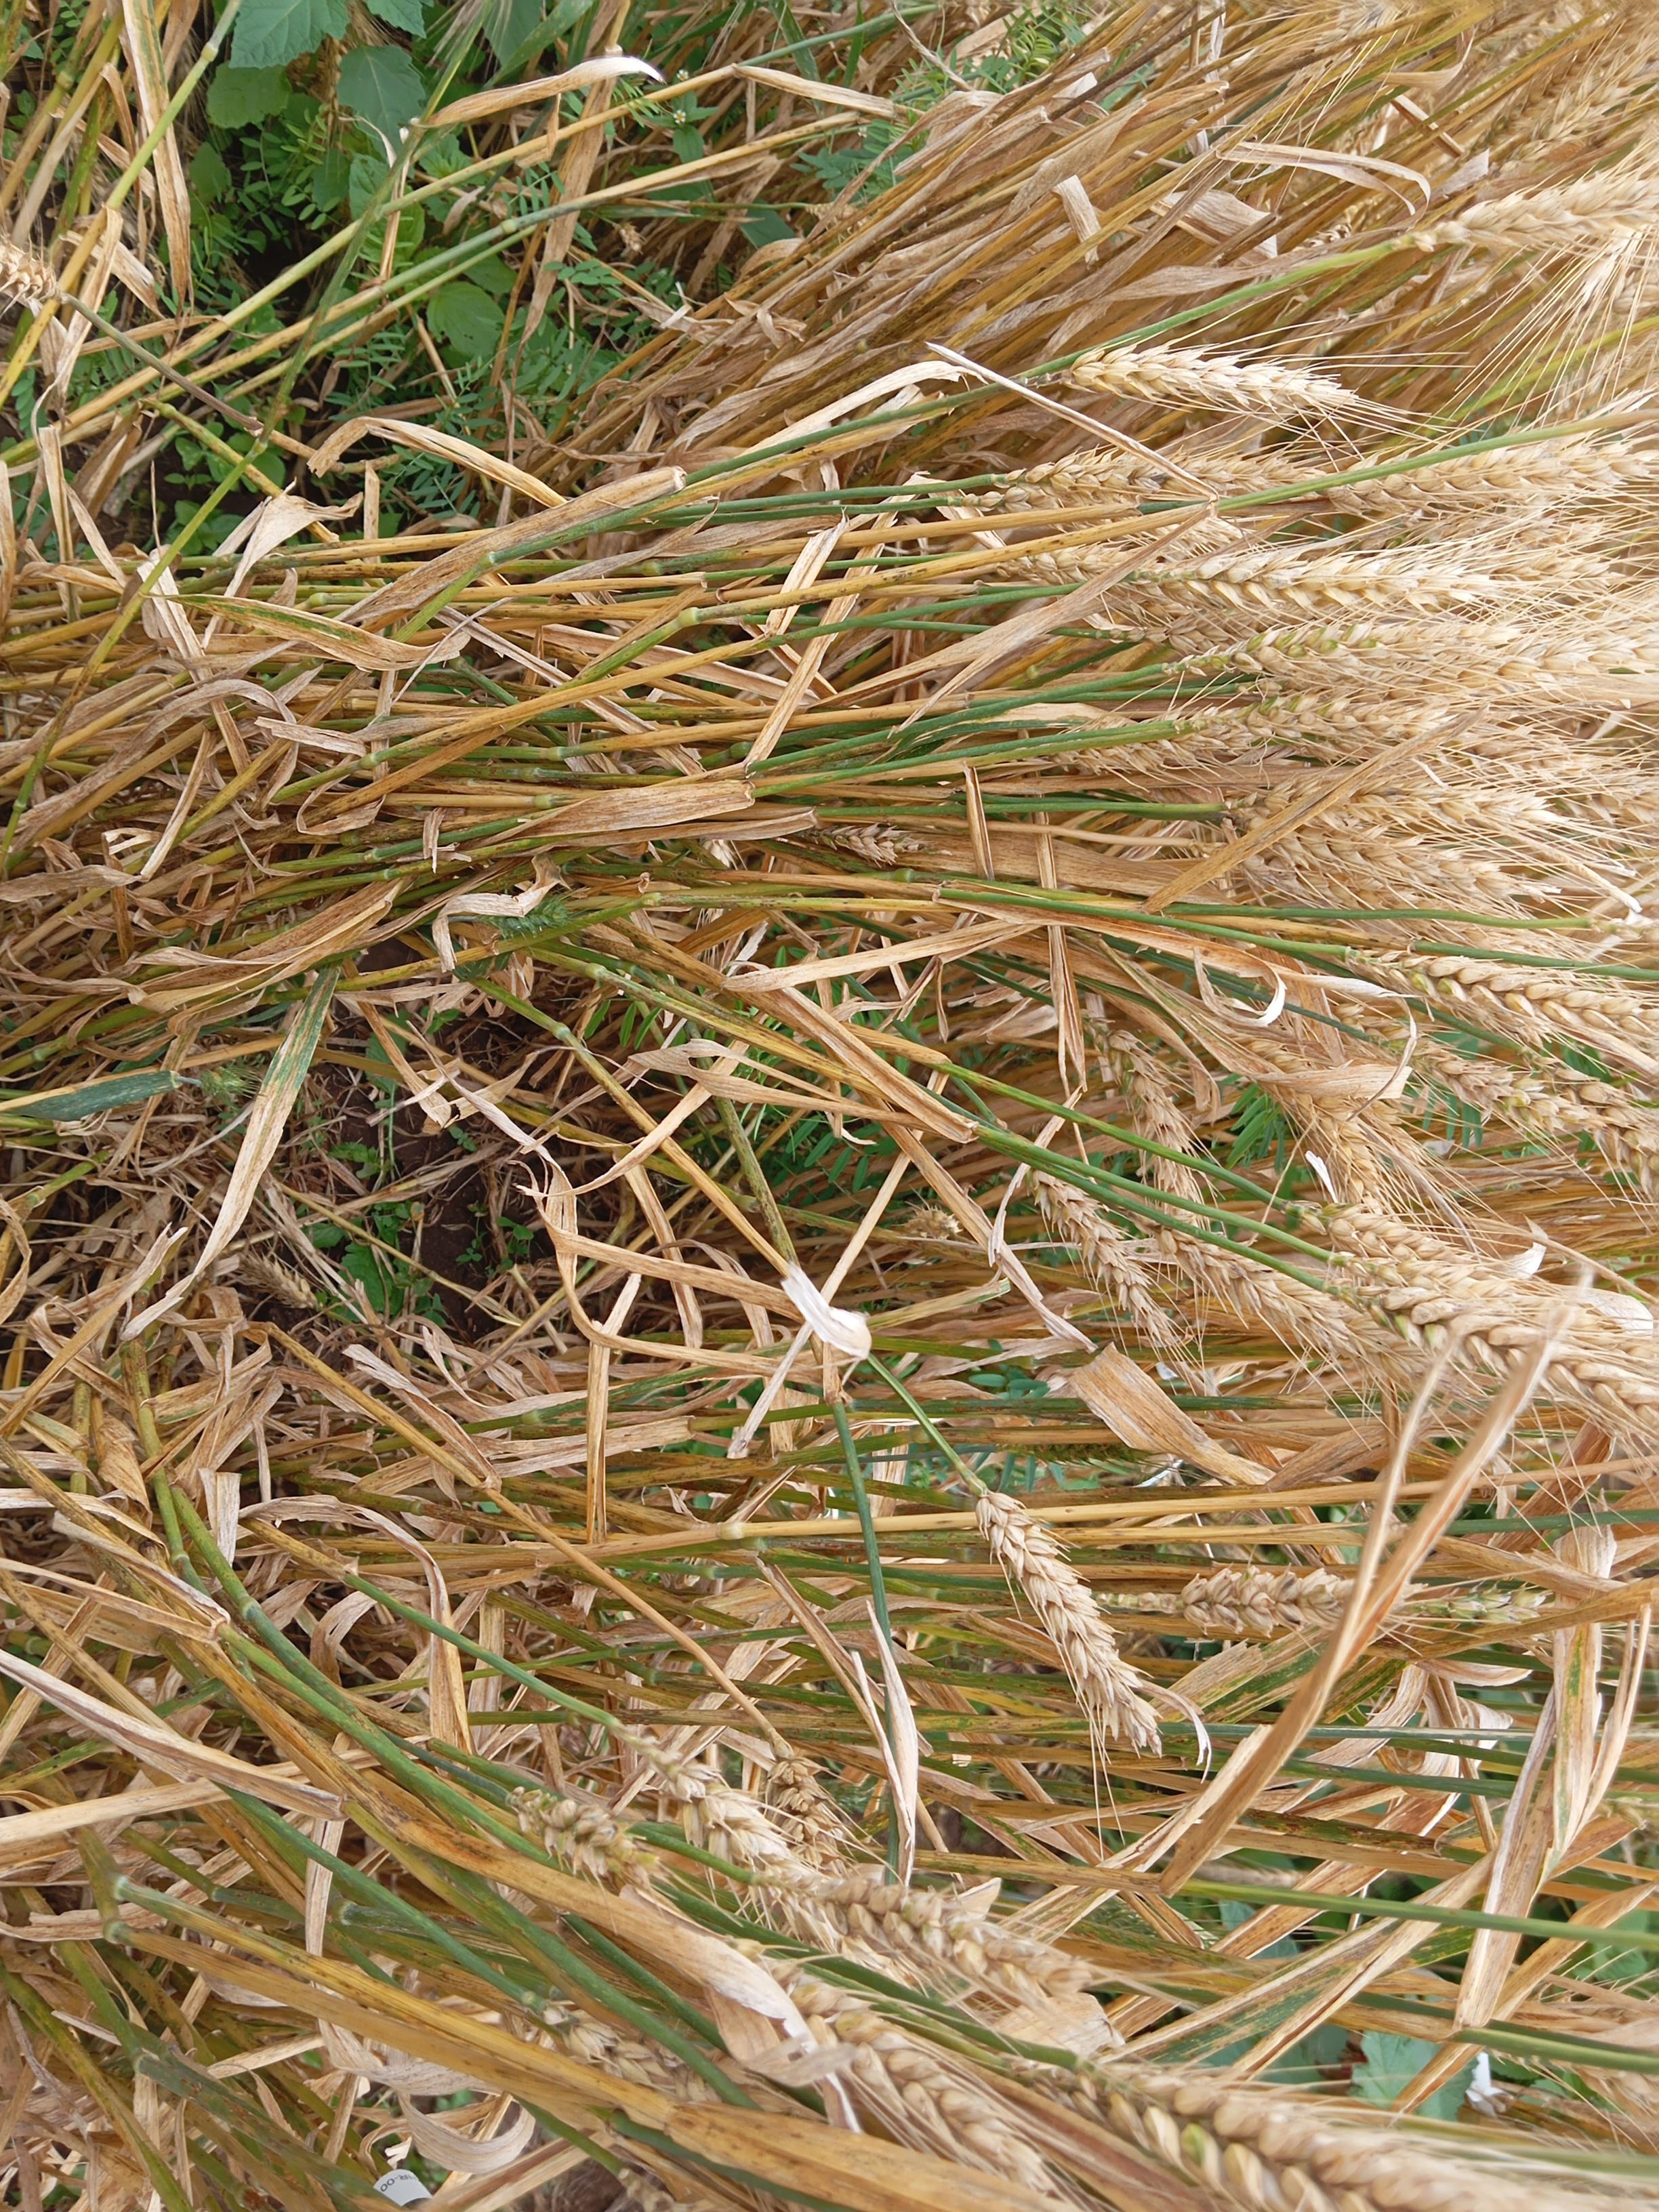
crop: wheat
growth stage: maturity
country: Kenya
